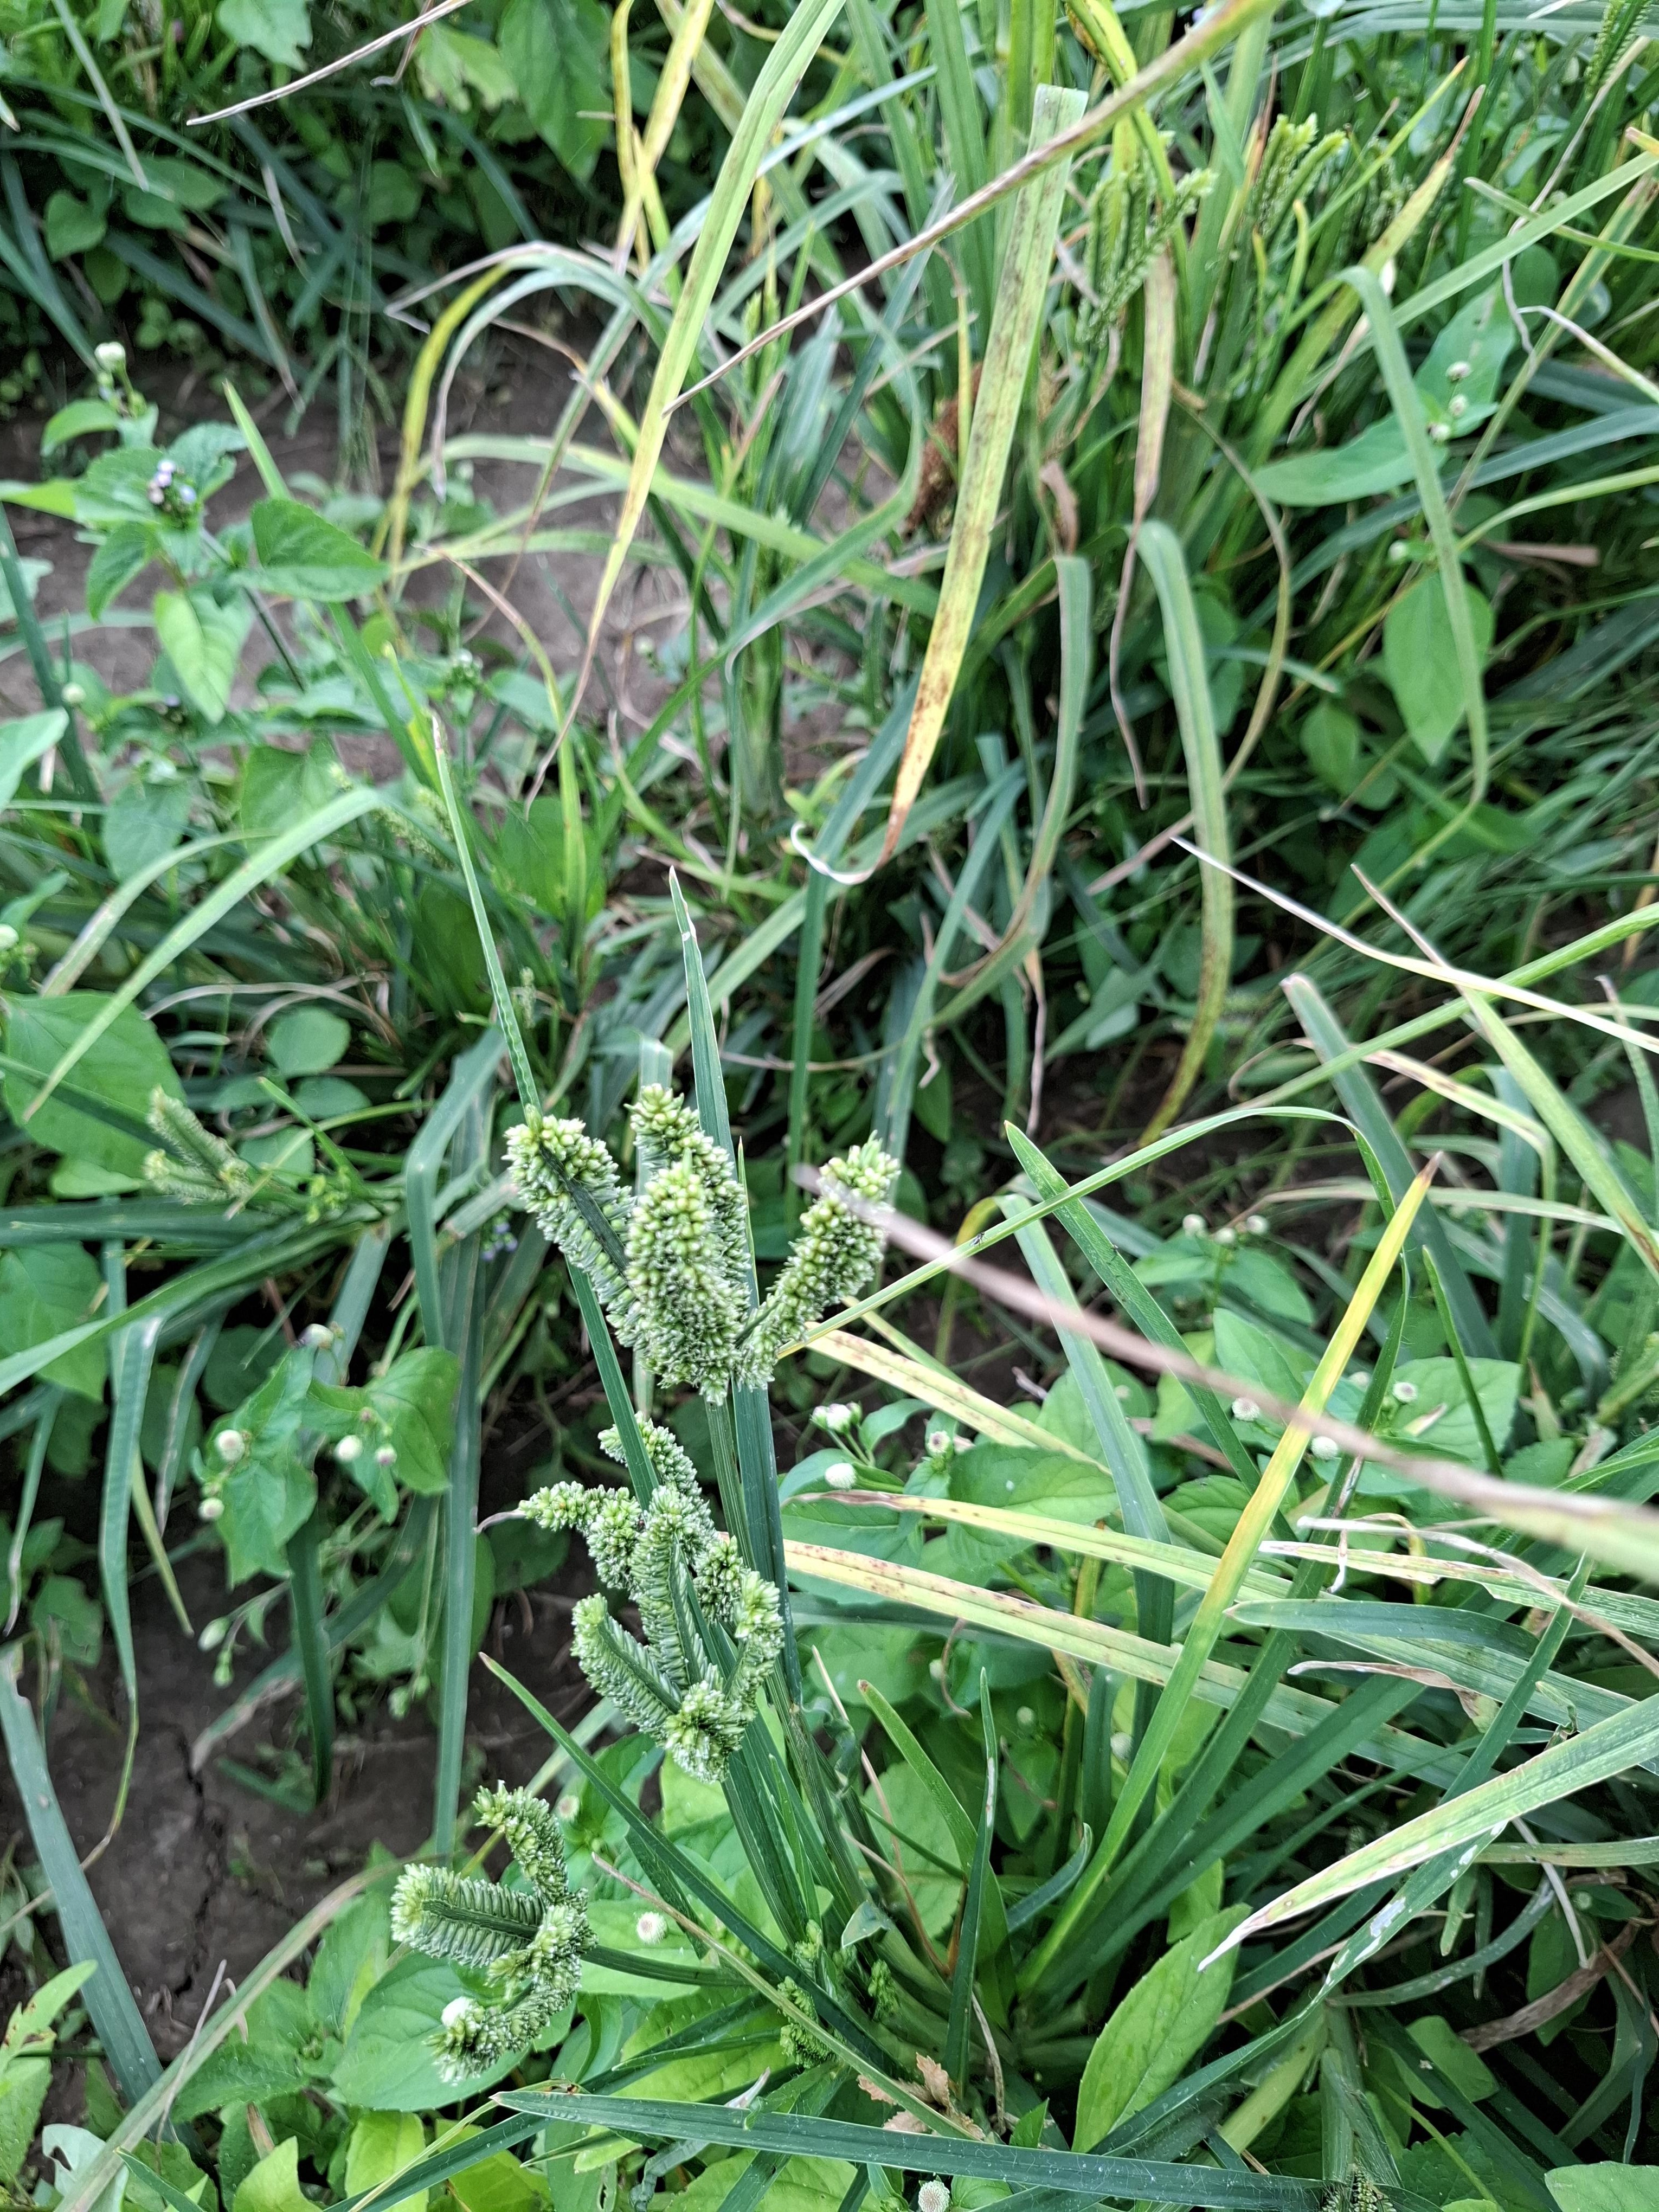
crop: sorghum
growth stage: harvest maturity
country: Tanzania
